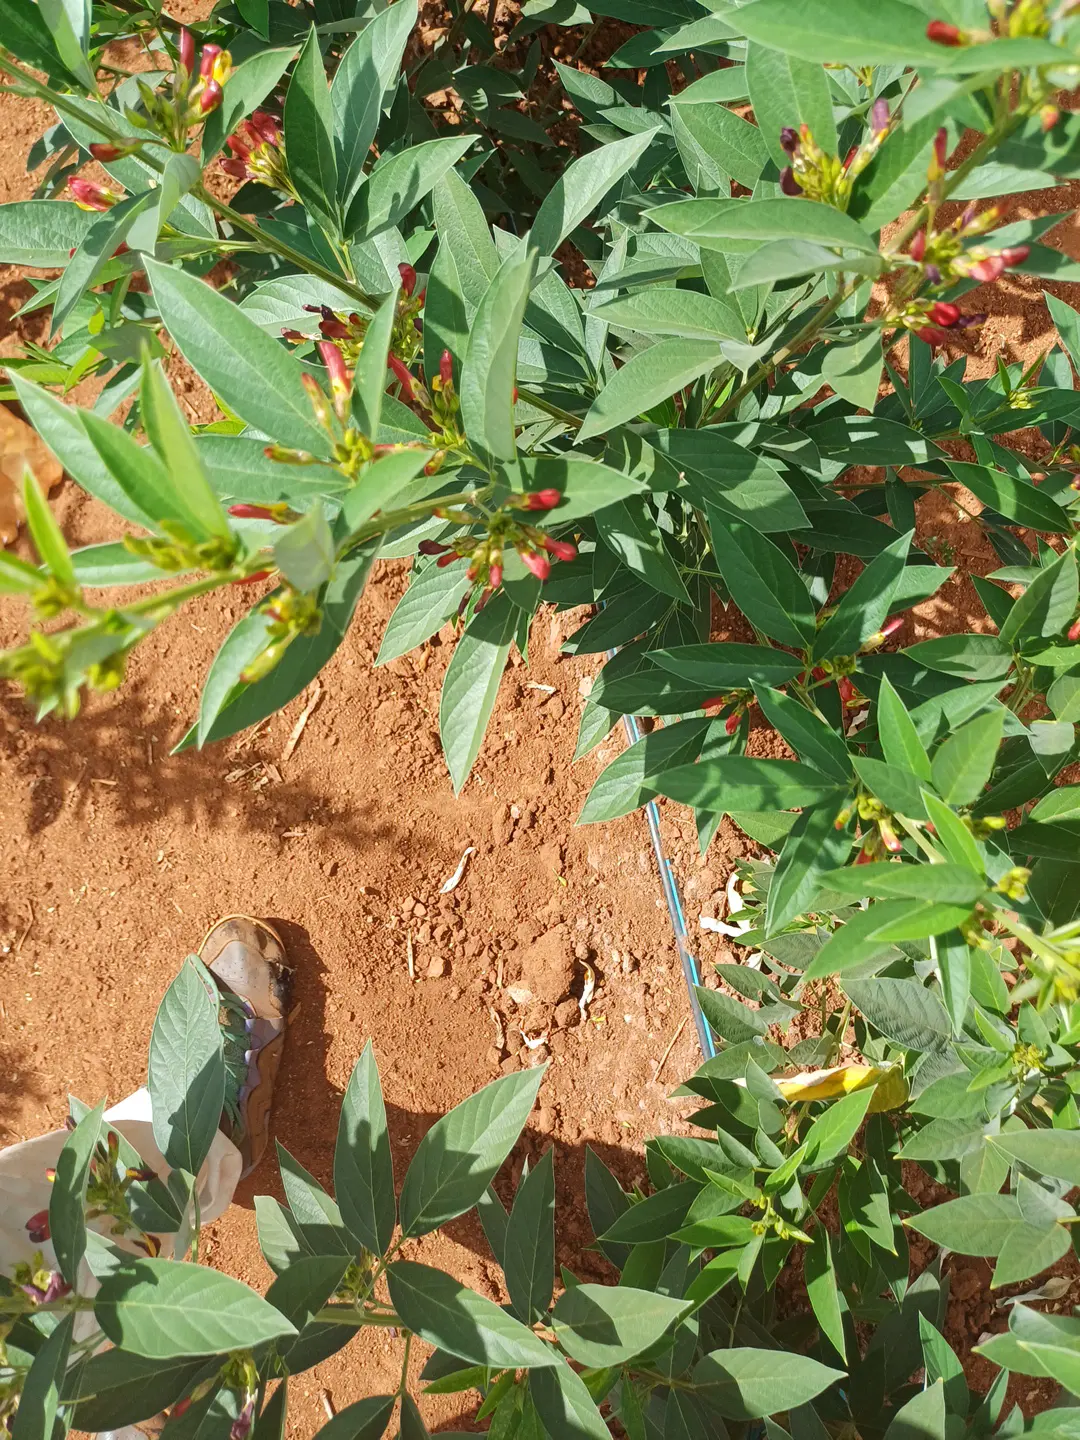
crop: pigeonpea
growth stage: development pod
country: Kenya
